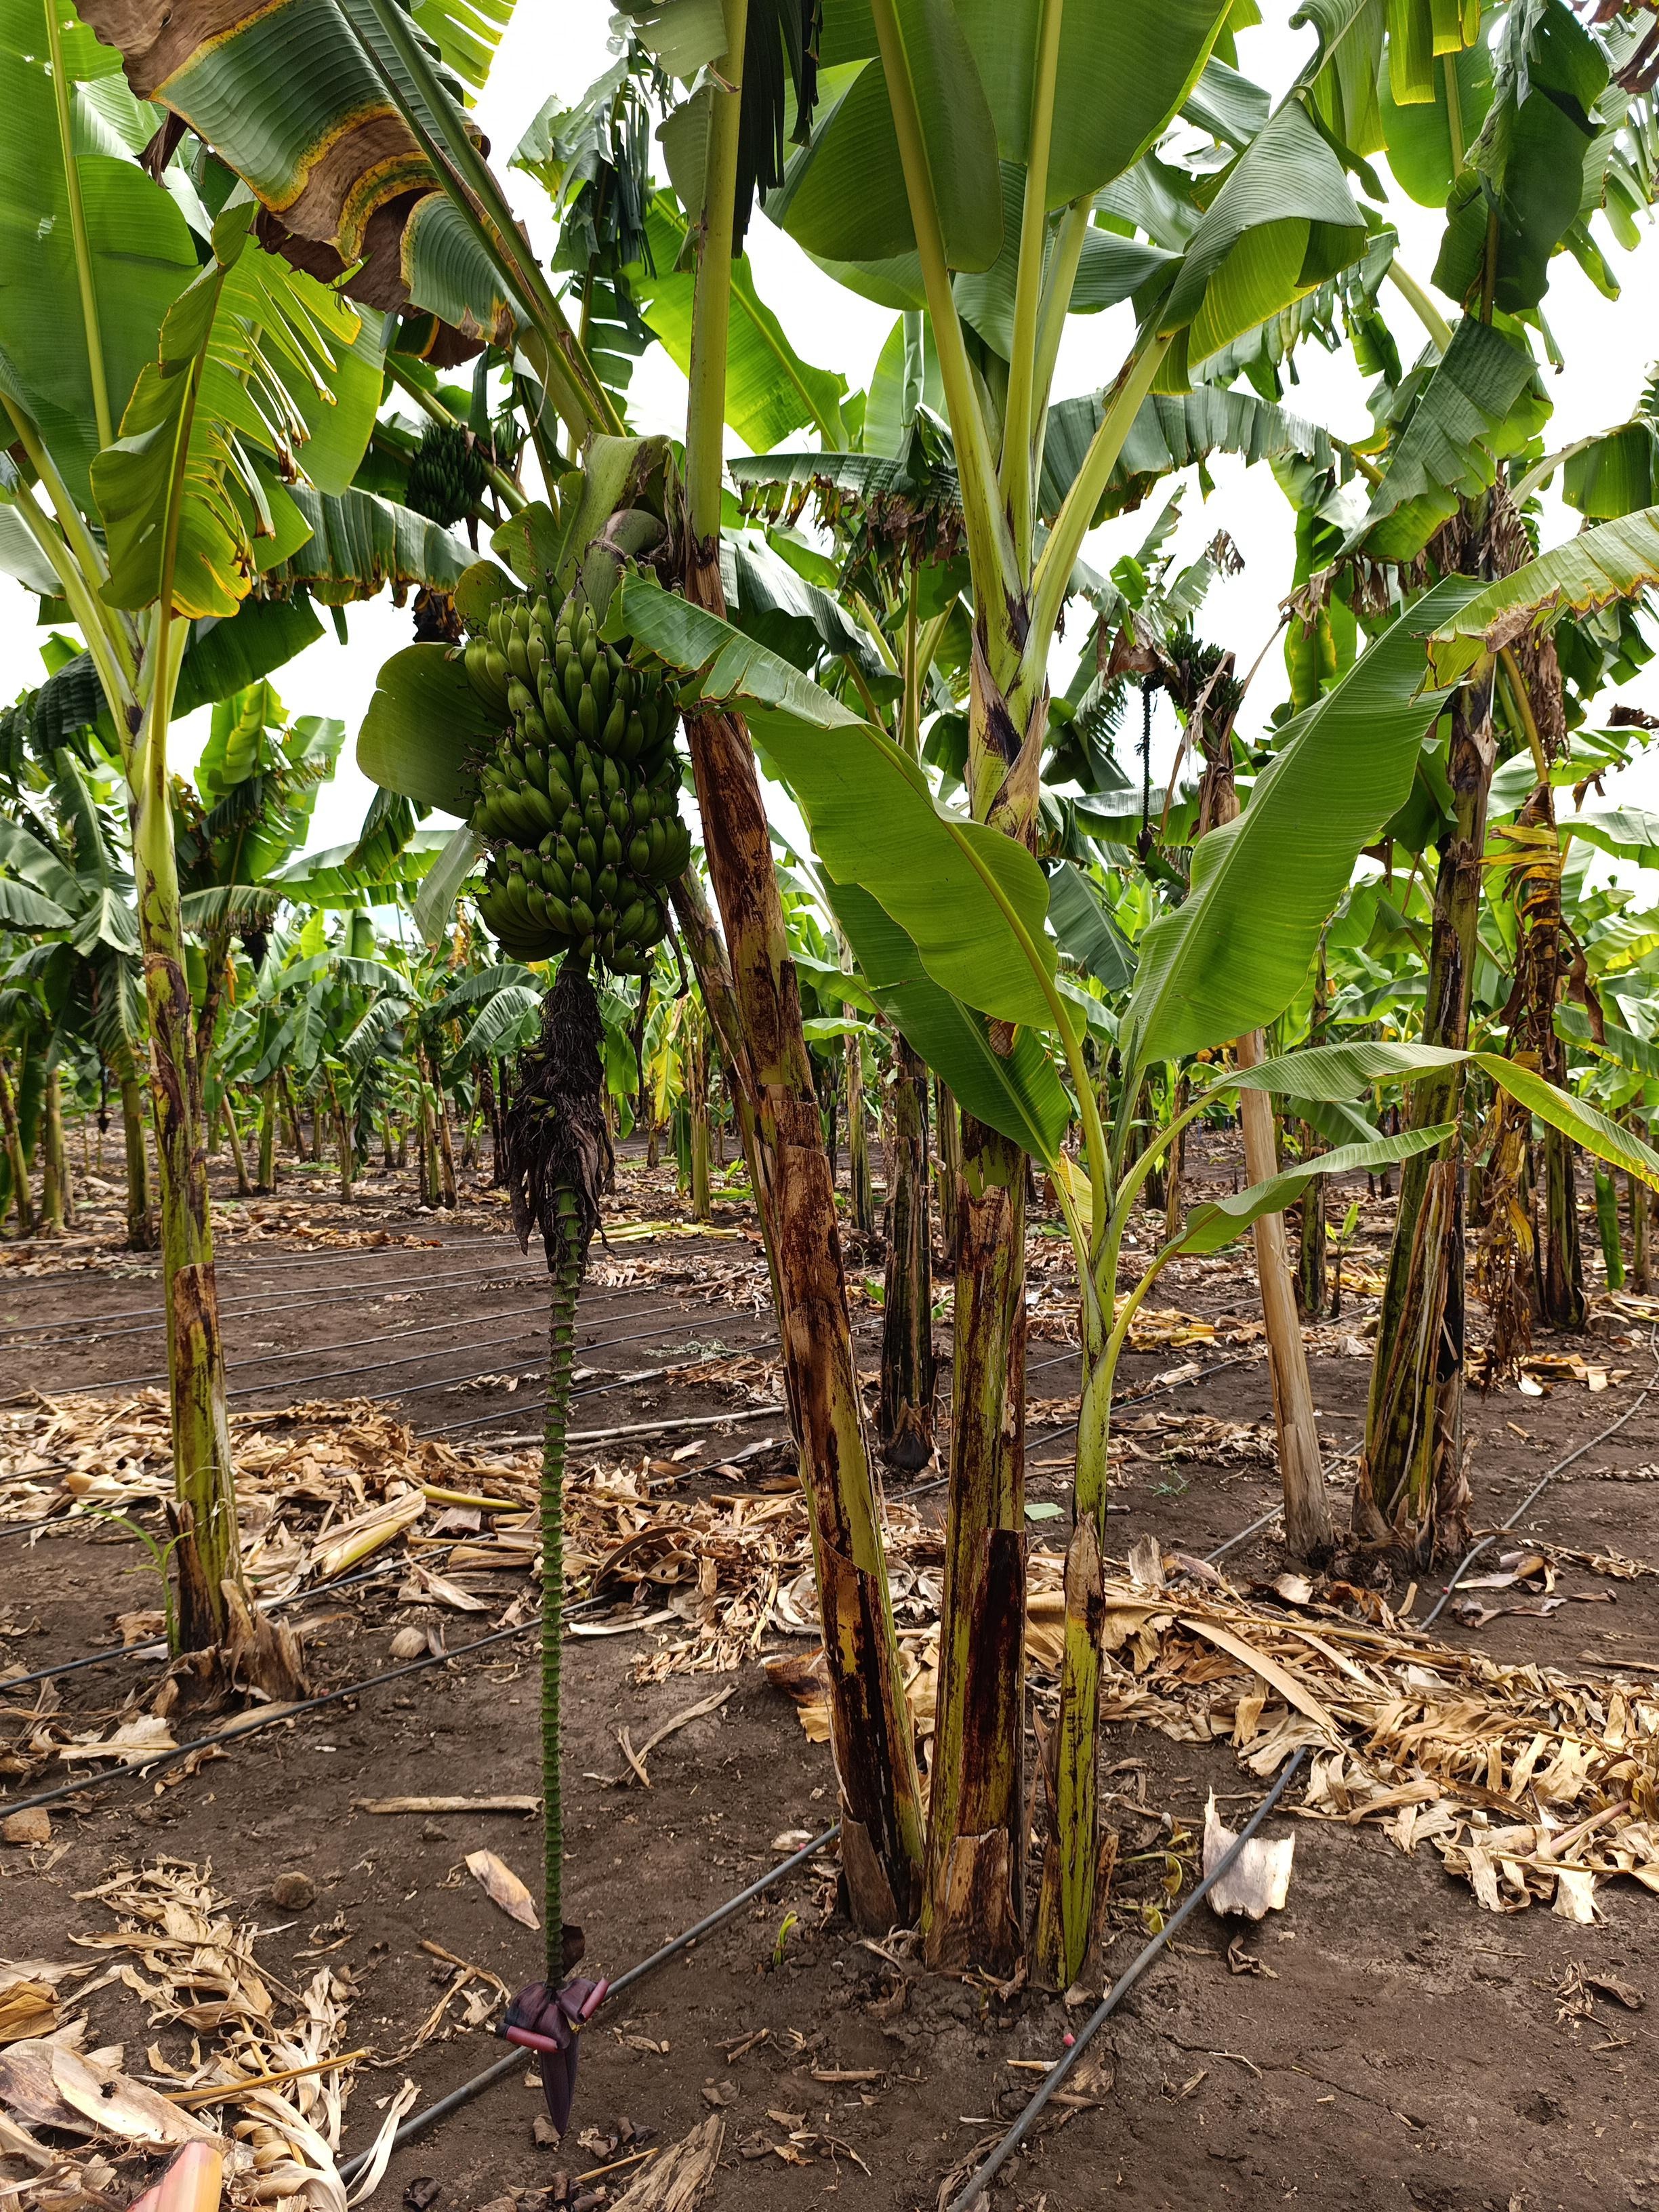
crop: banana
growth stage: development fruit
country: Tanzania
